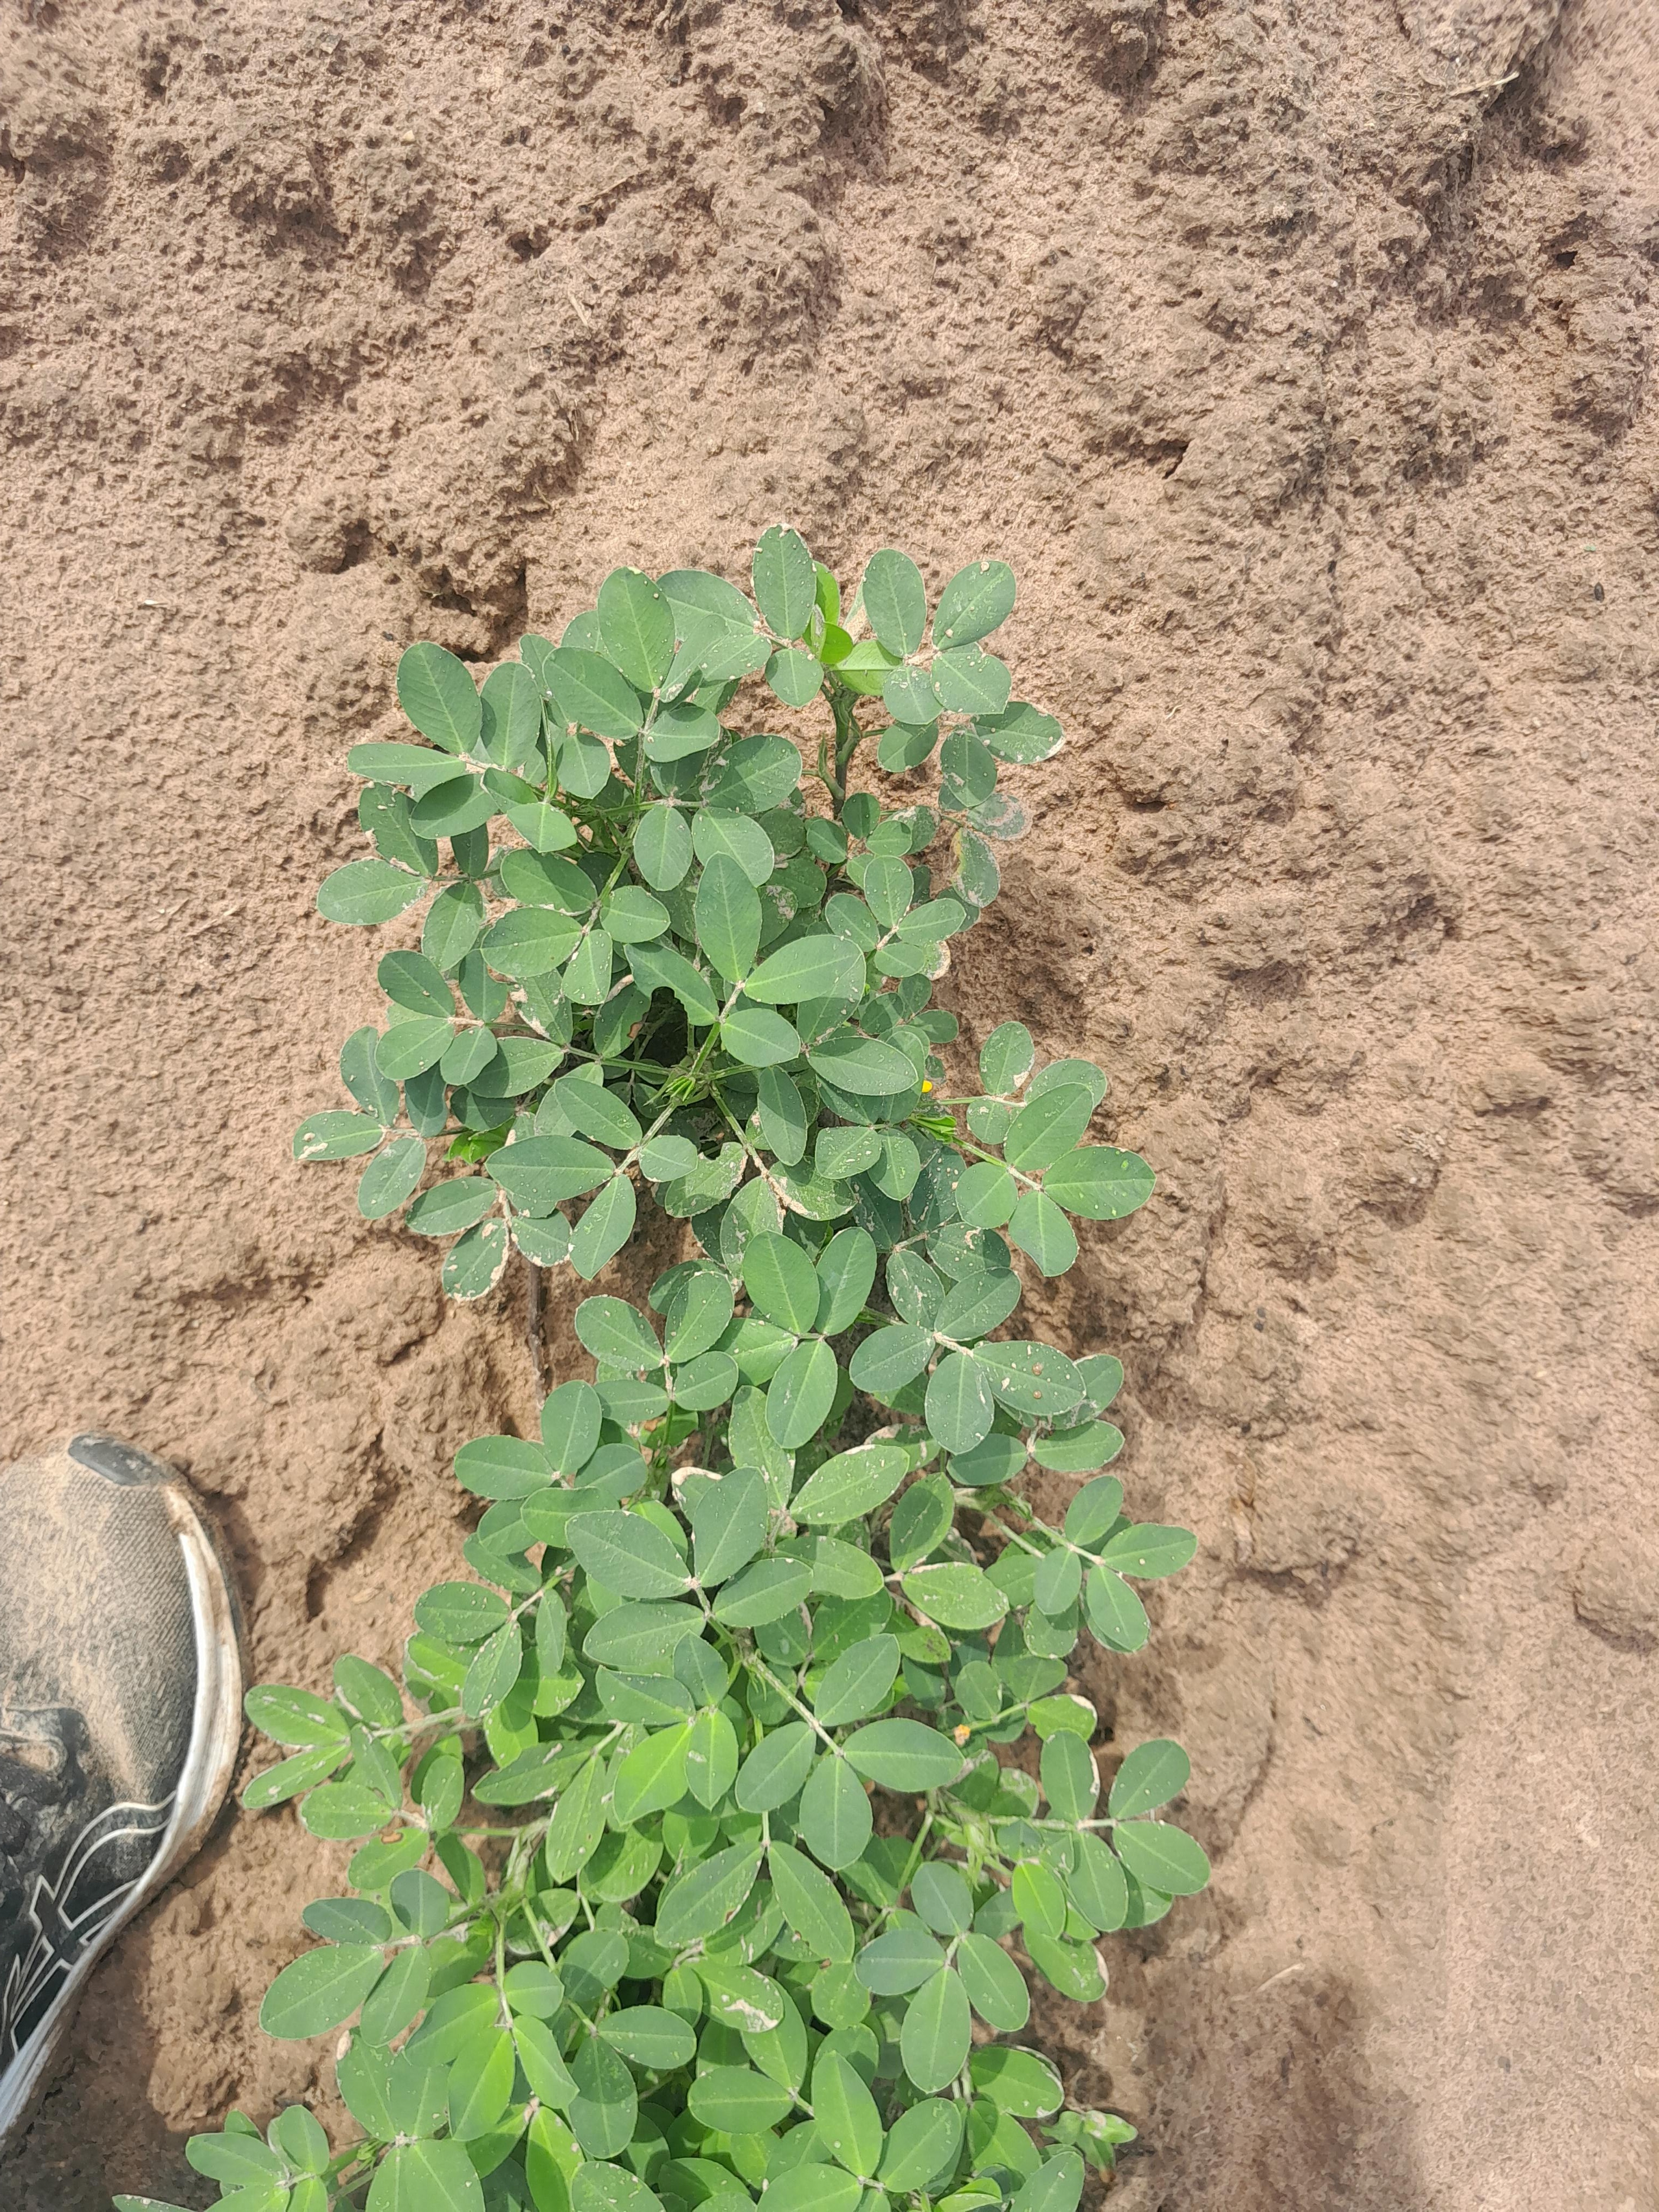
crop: groundnut
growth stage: flowering
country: Senegal
